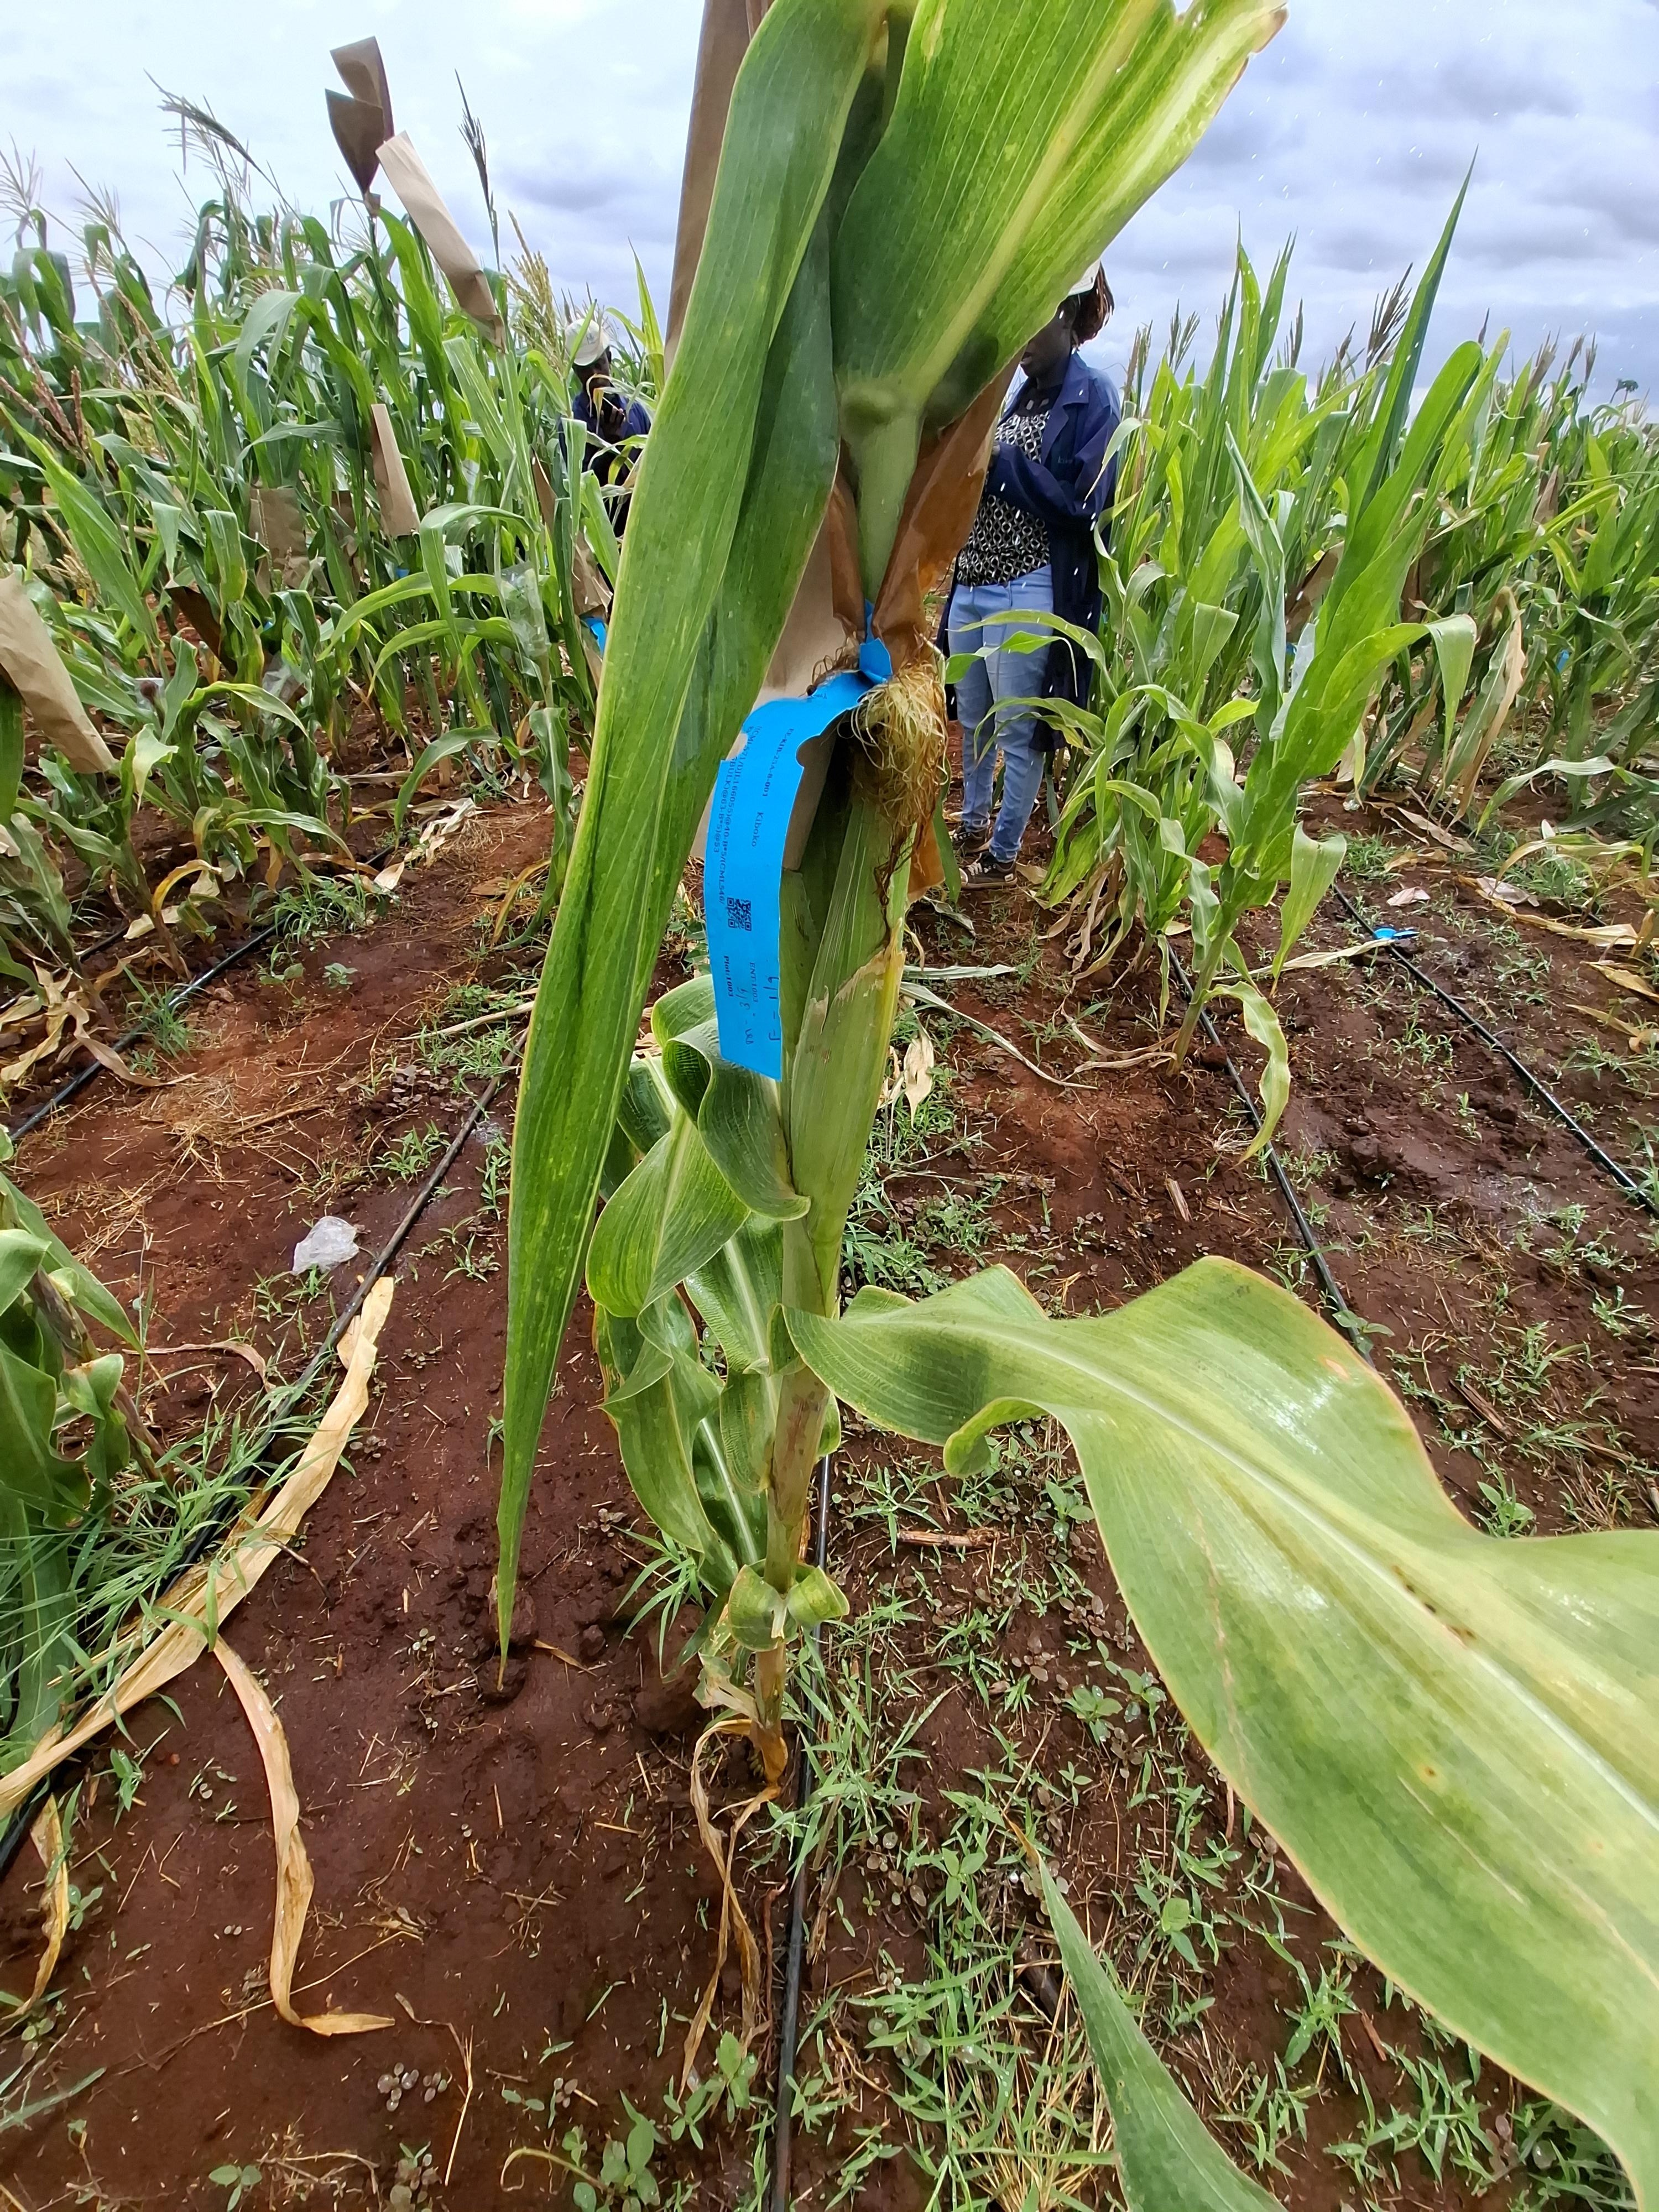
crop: maize
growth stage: flowering
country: Kenya
